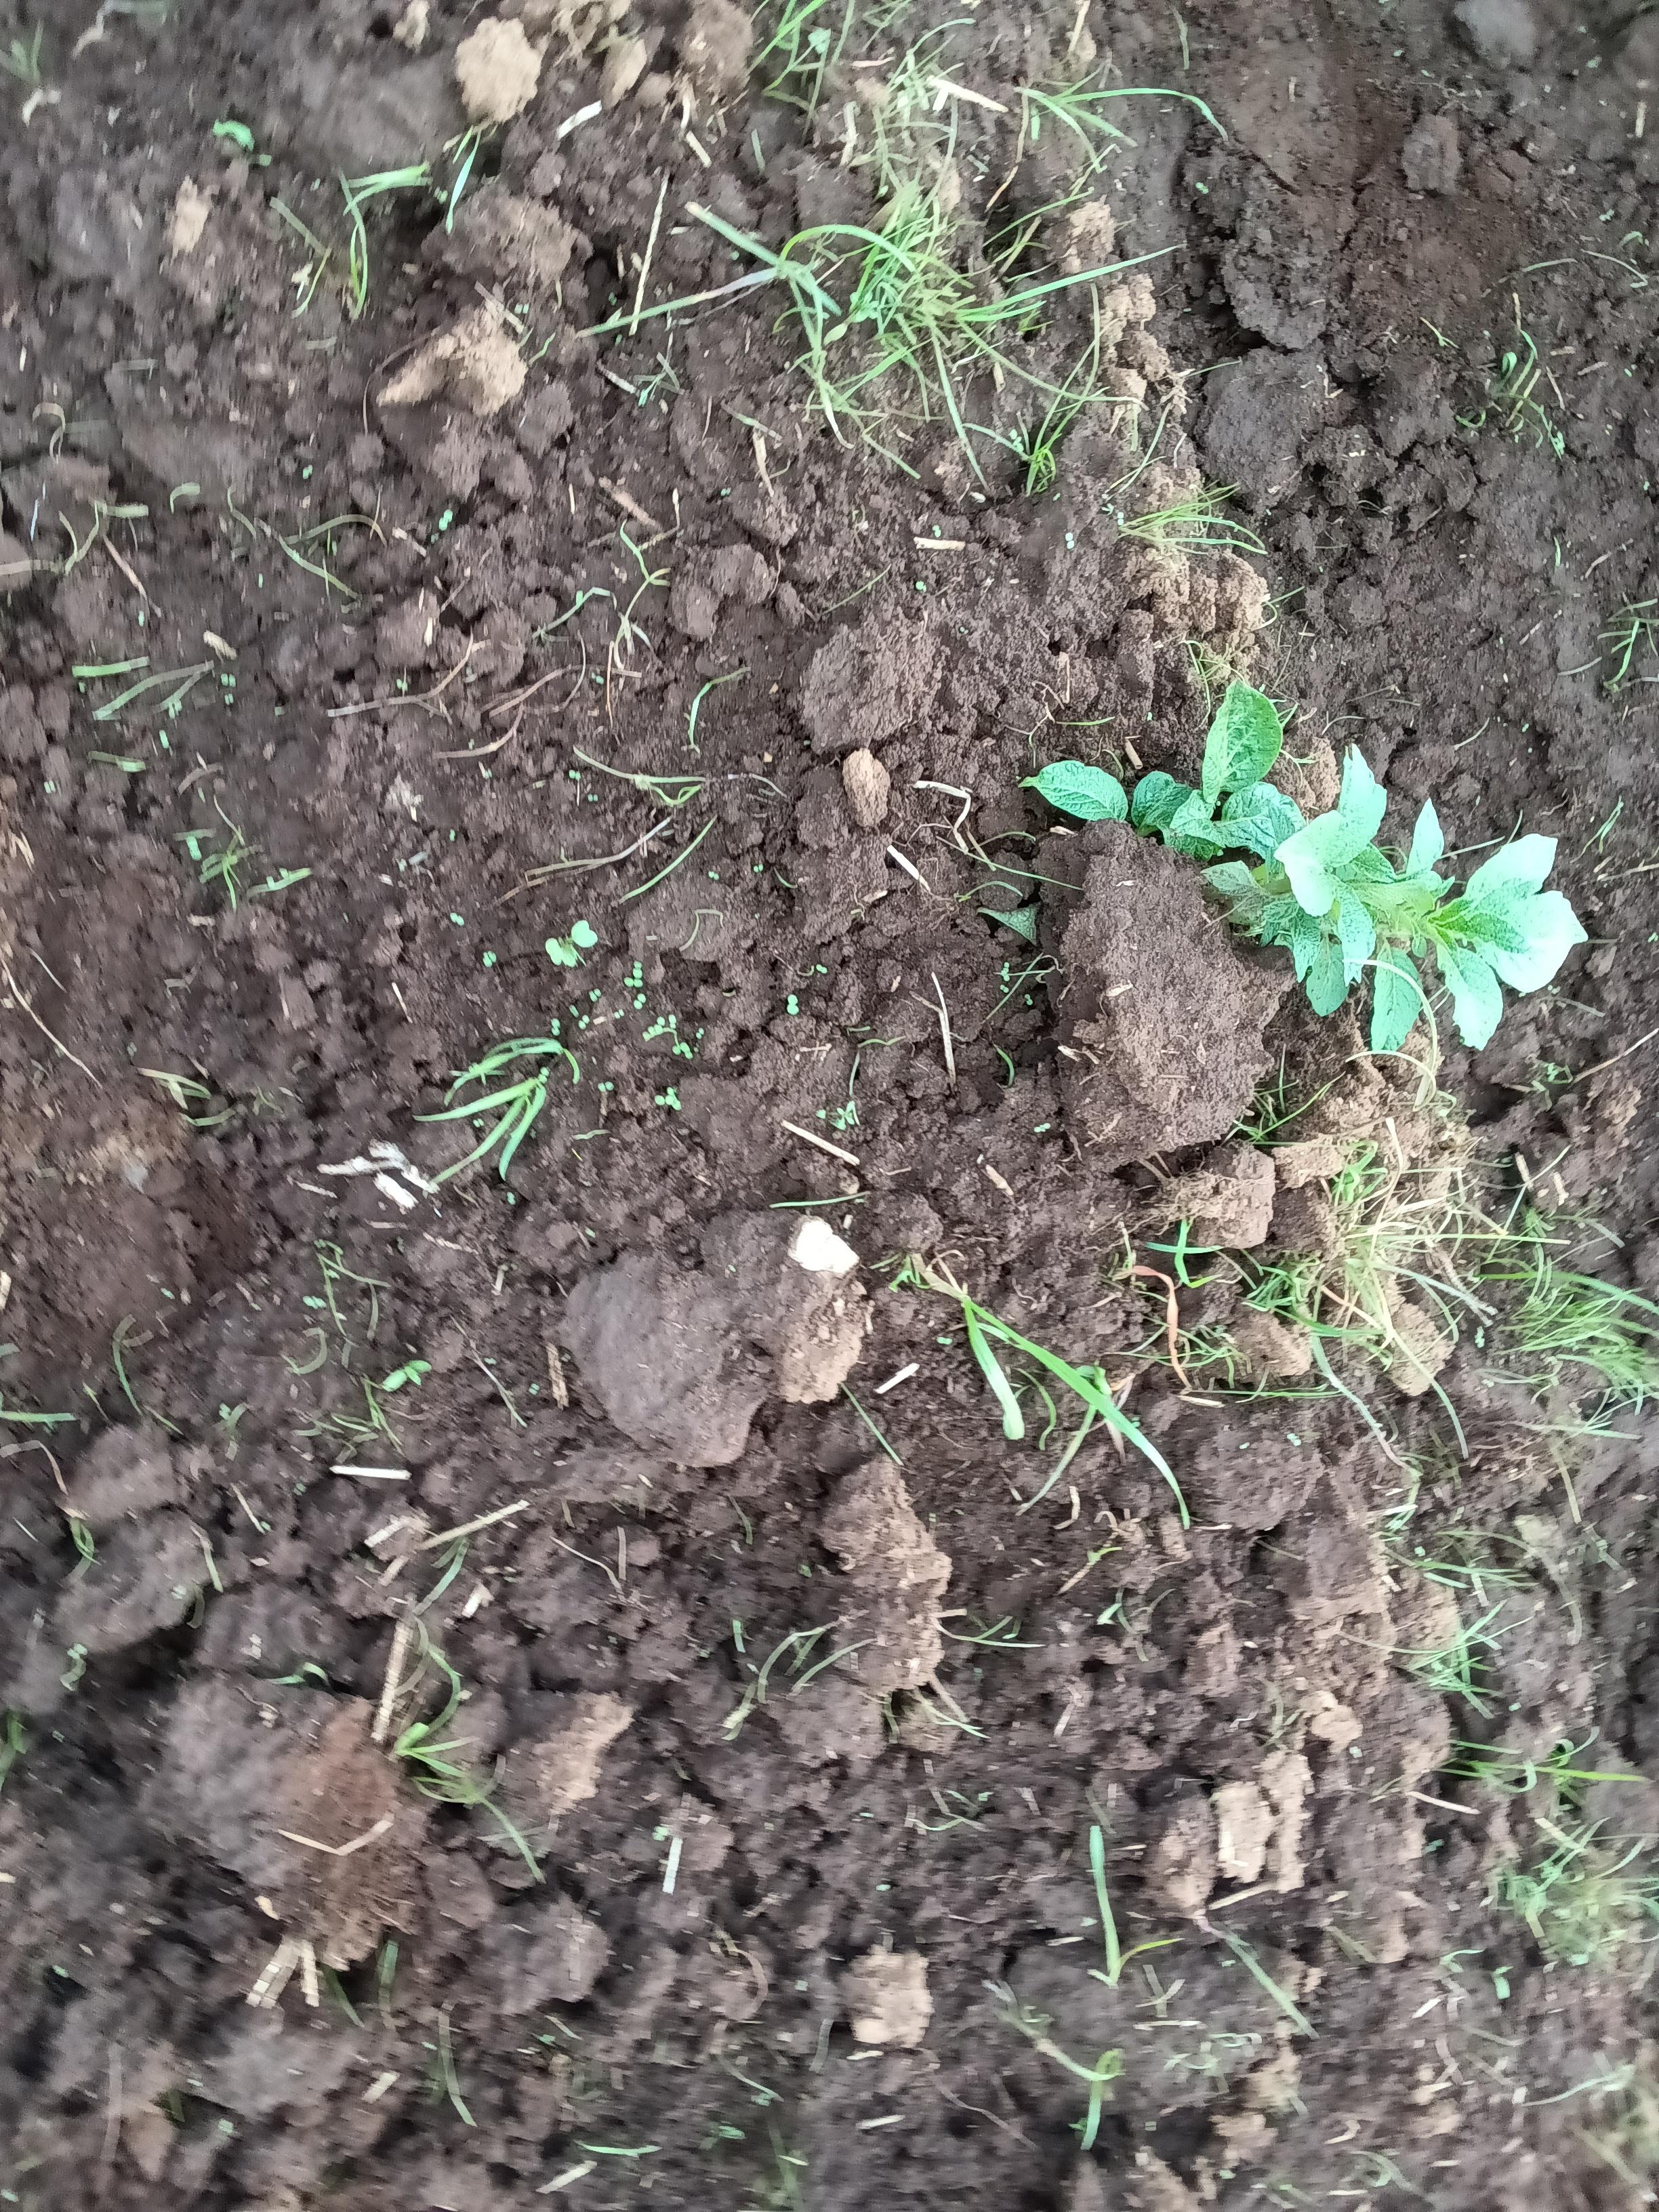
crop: potato
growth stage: emergence
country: Kenya
